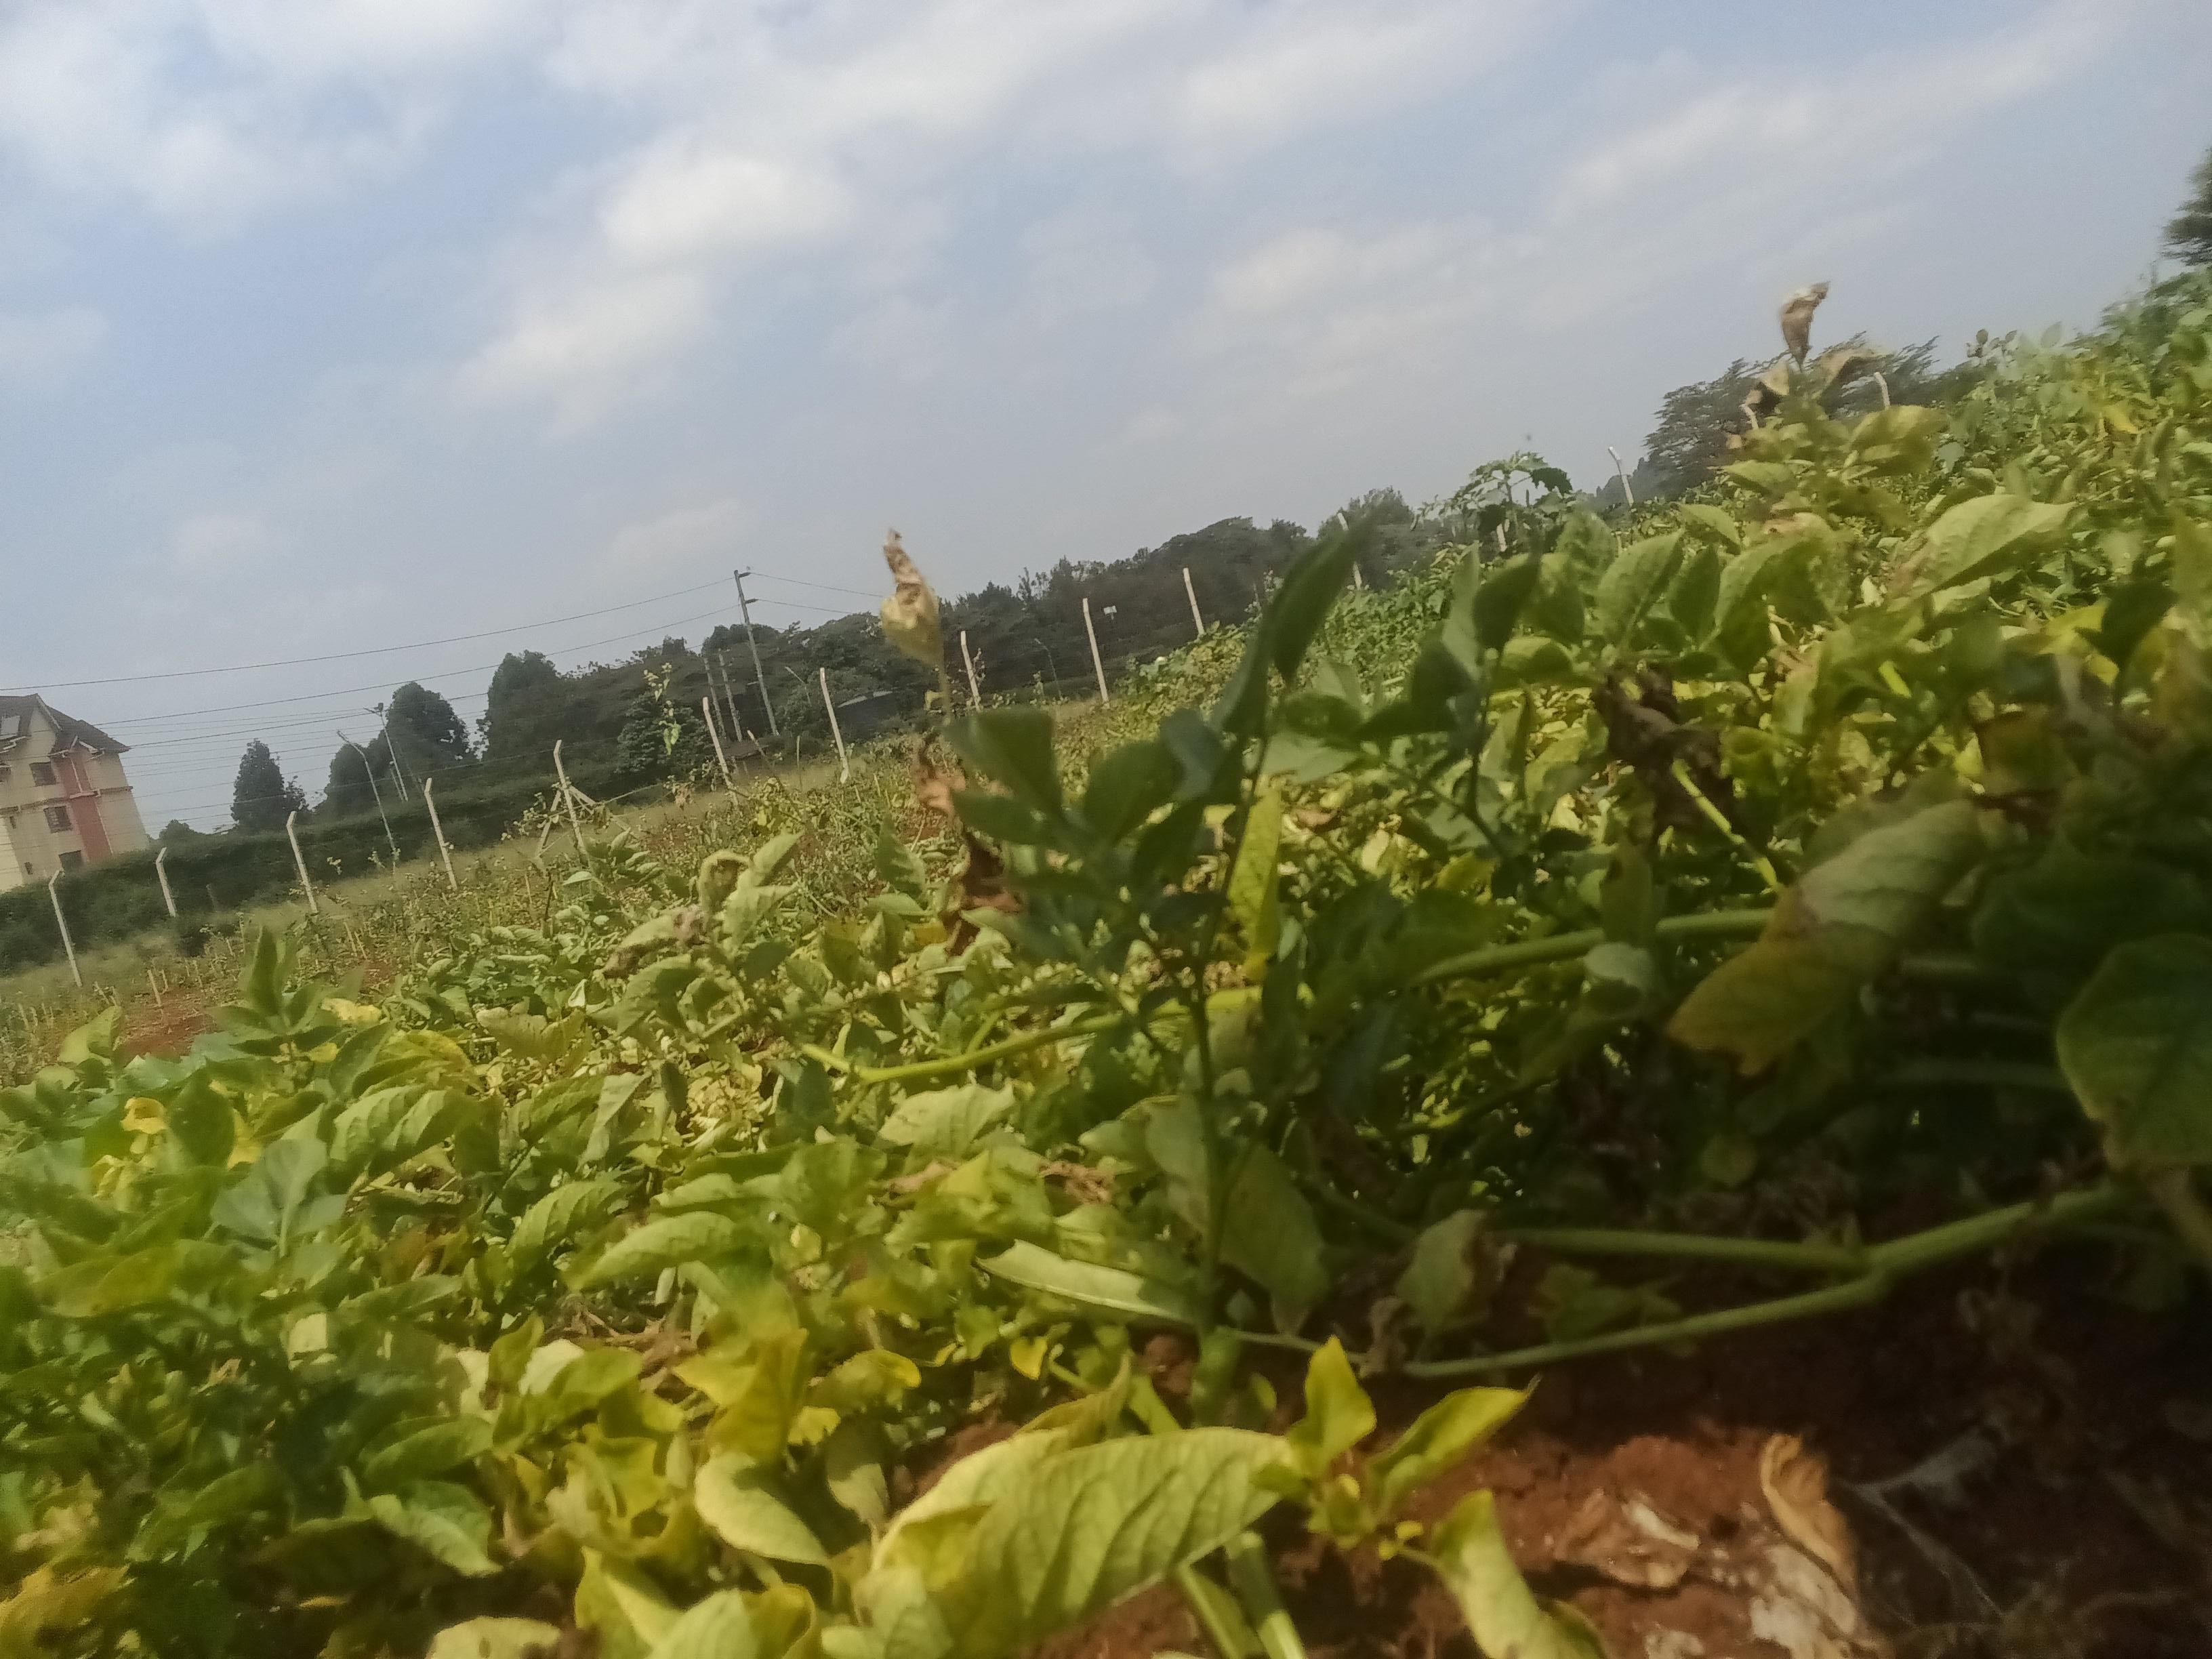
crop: potato
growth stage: maturity
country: Kenya
